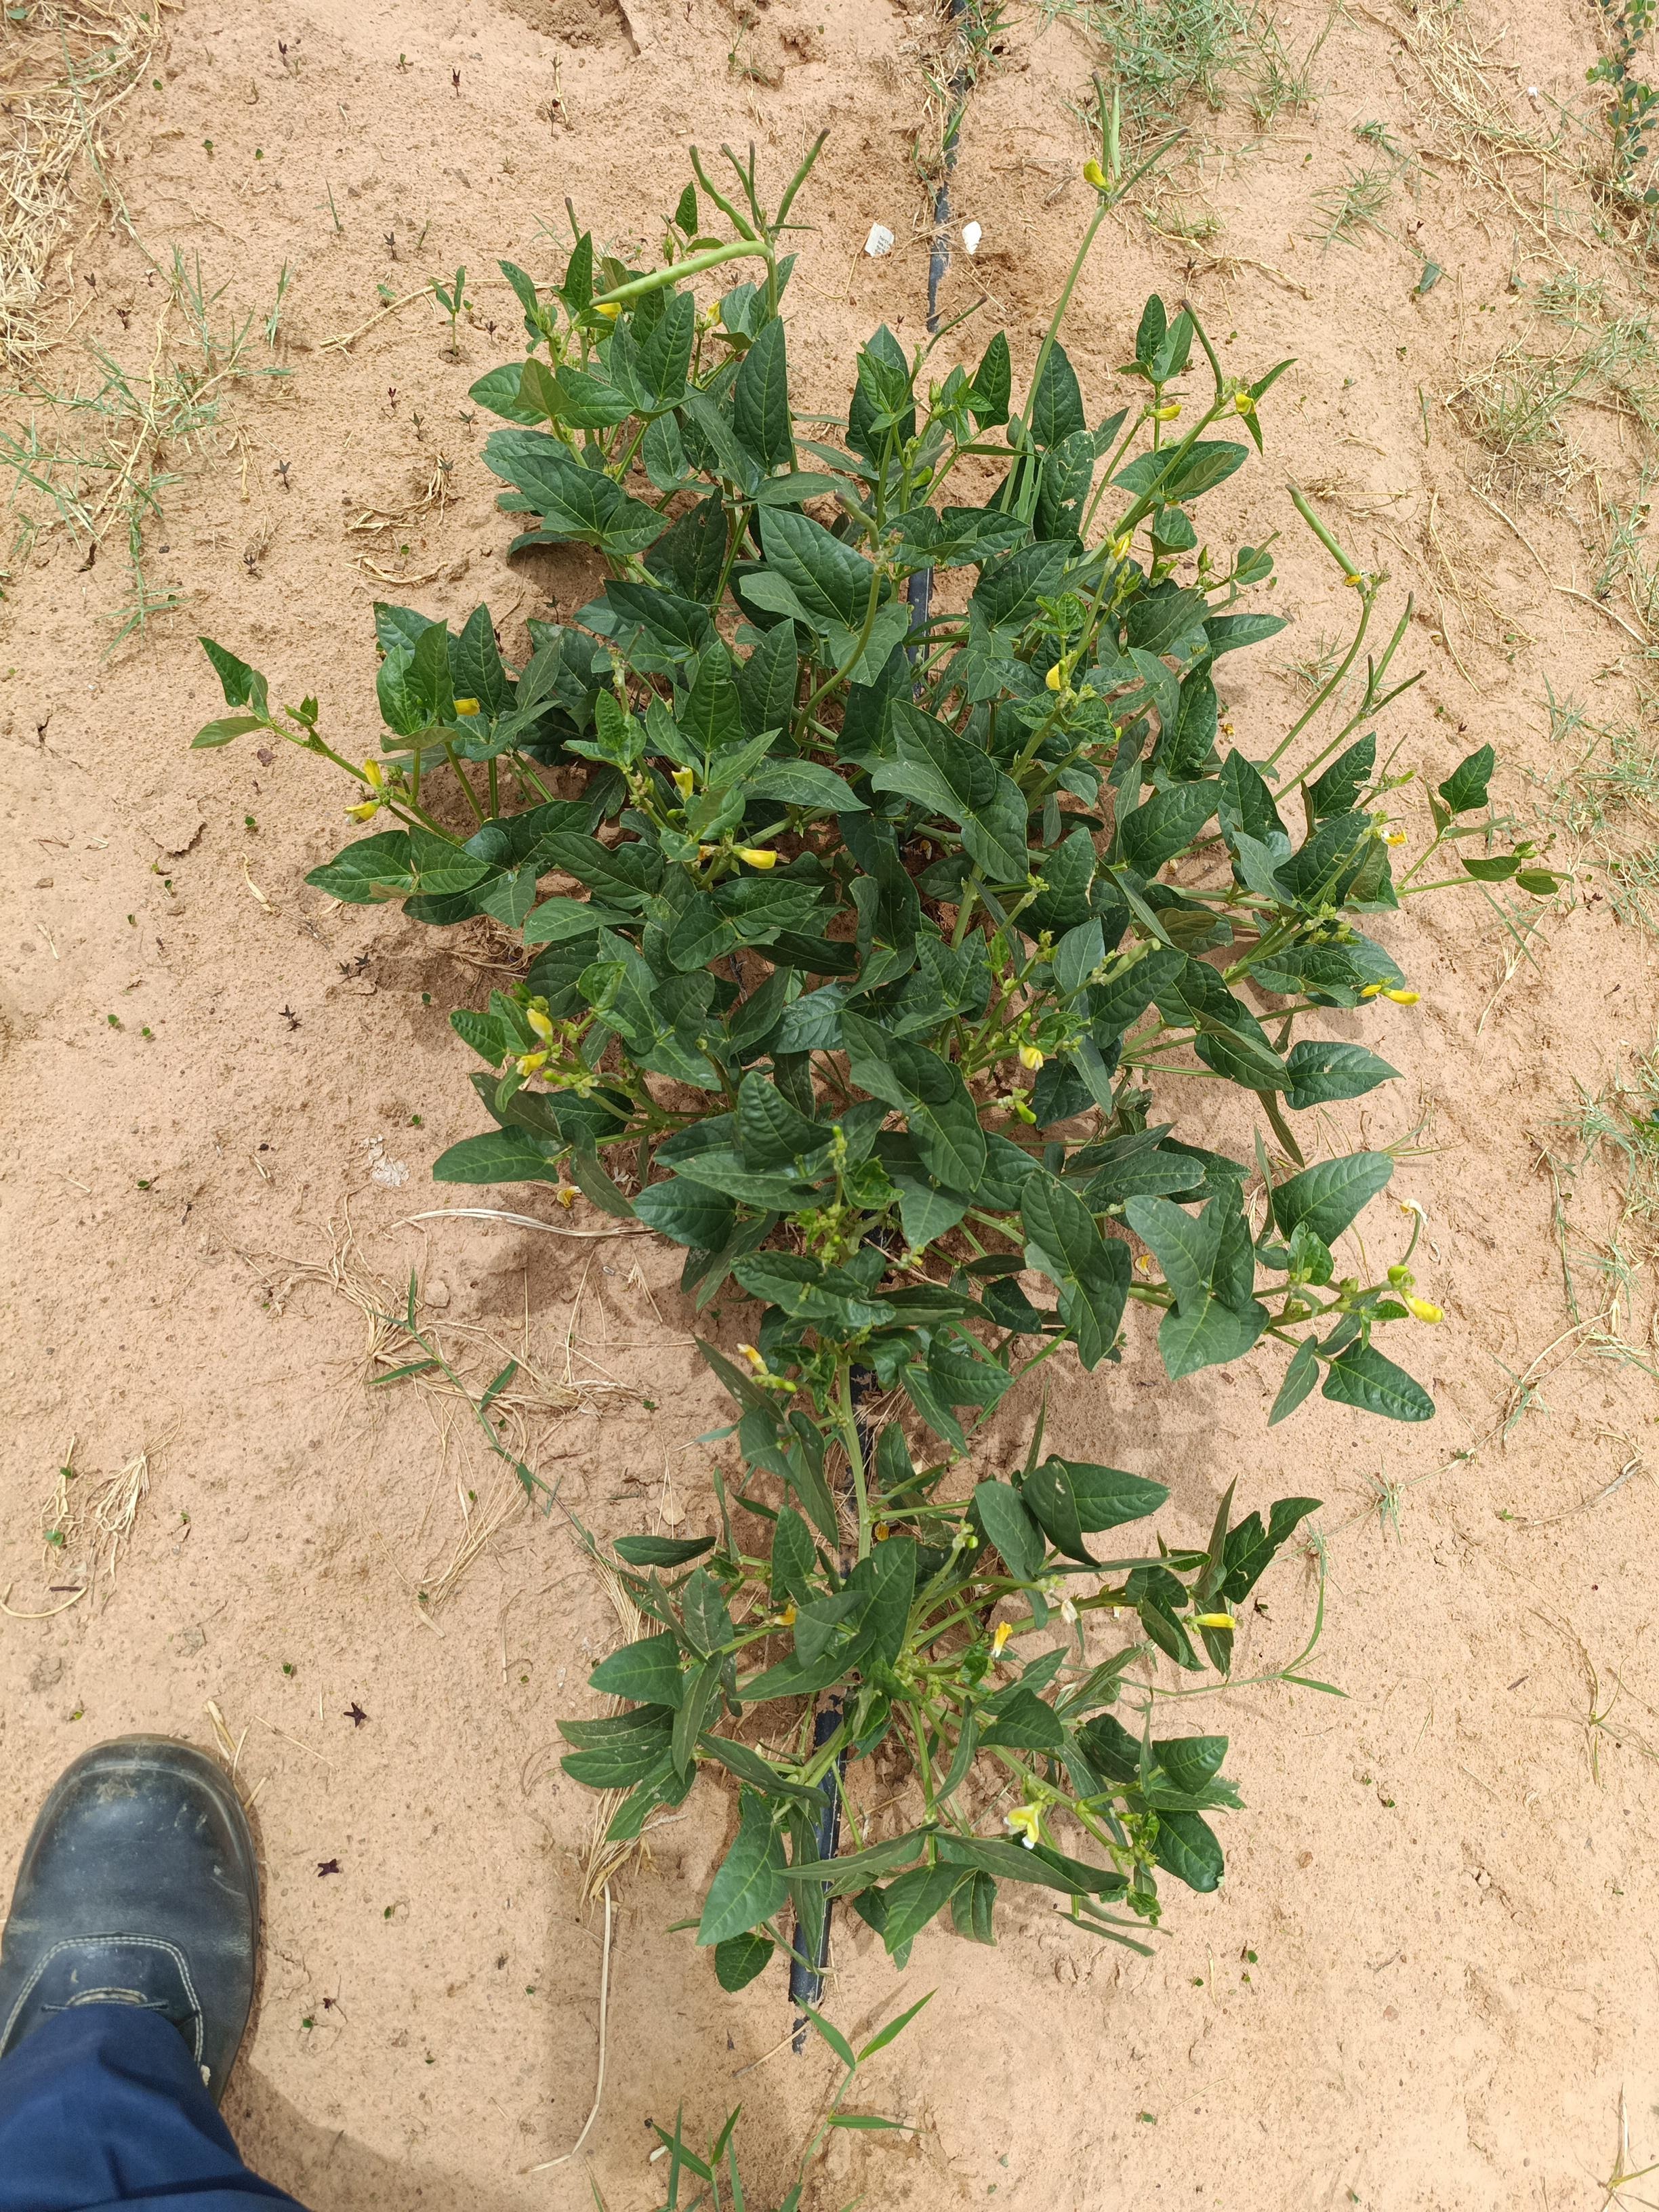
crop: cowpea
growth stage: flowering
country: Nigeria
